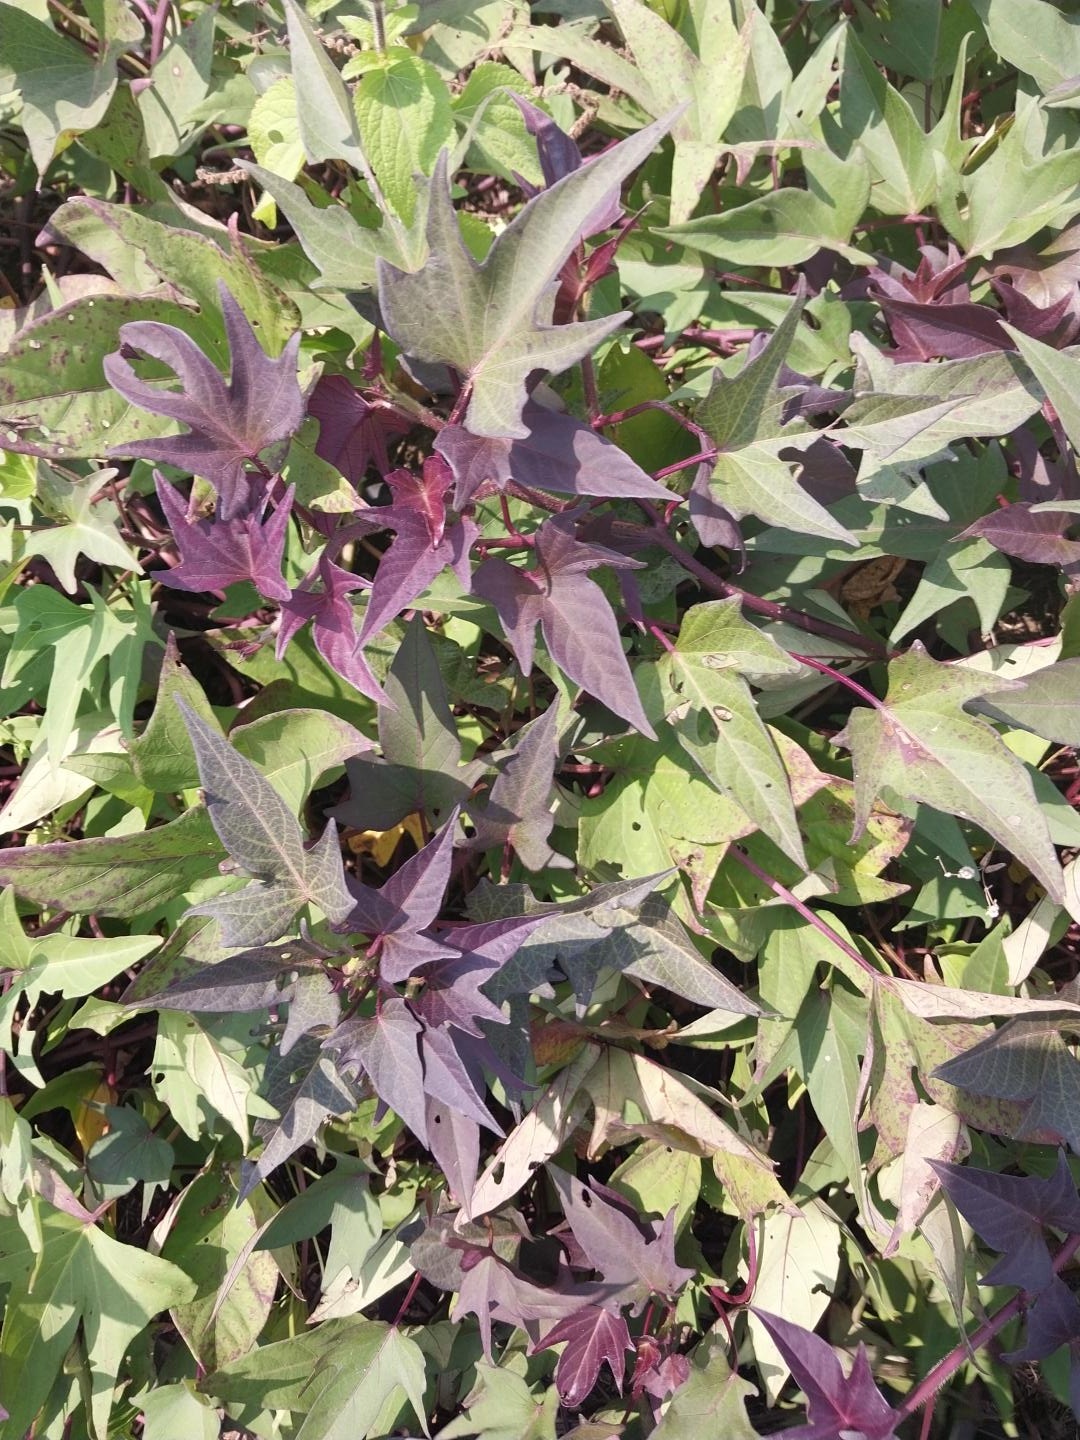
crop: sweet potato
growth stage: flowering
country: Tanzania
